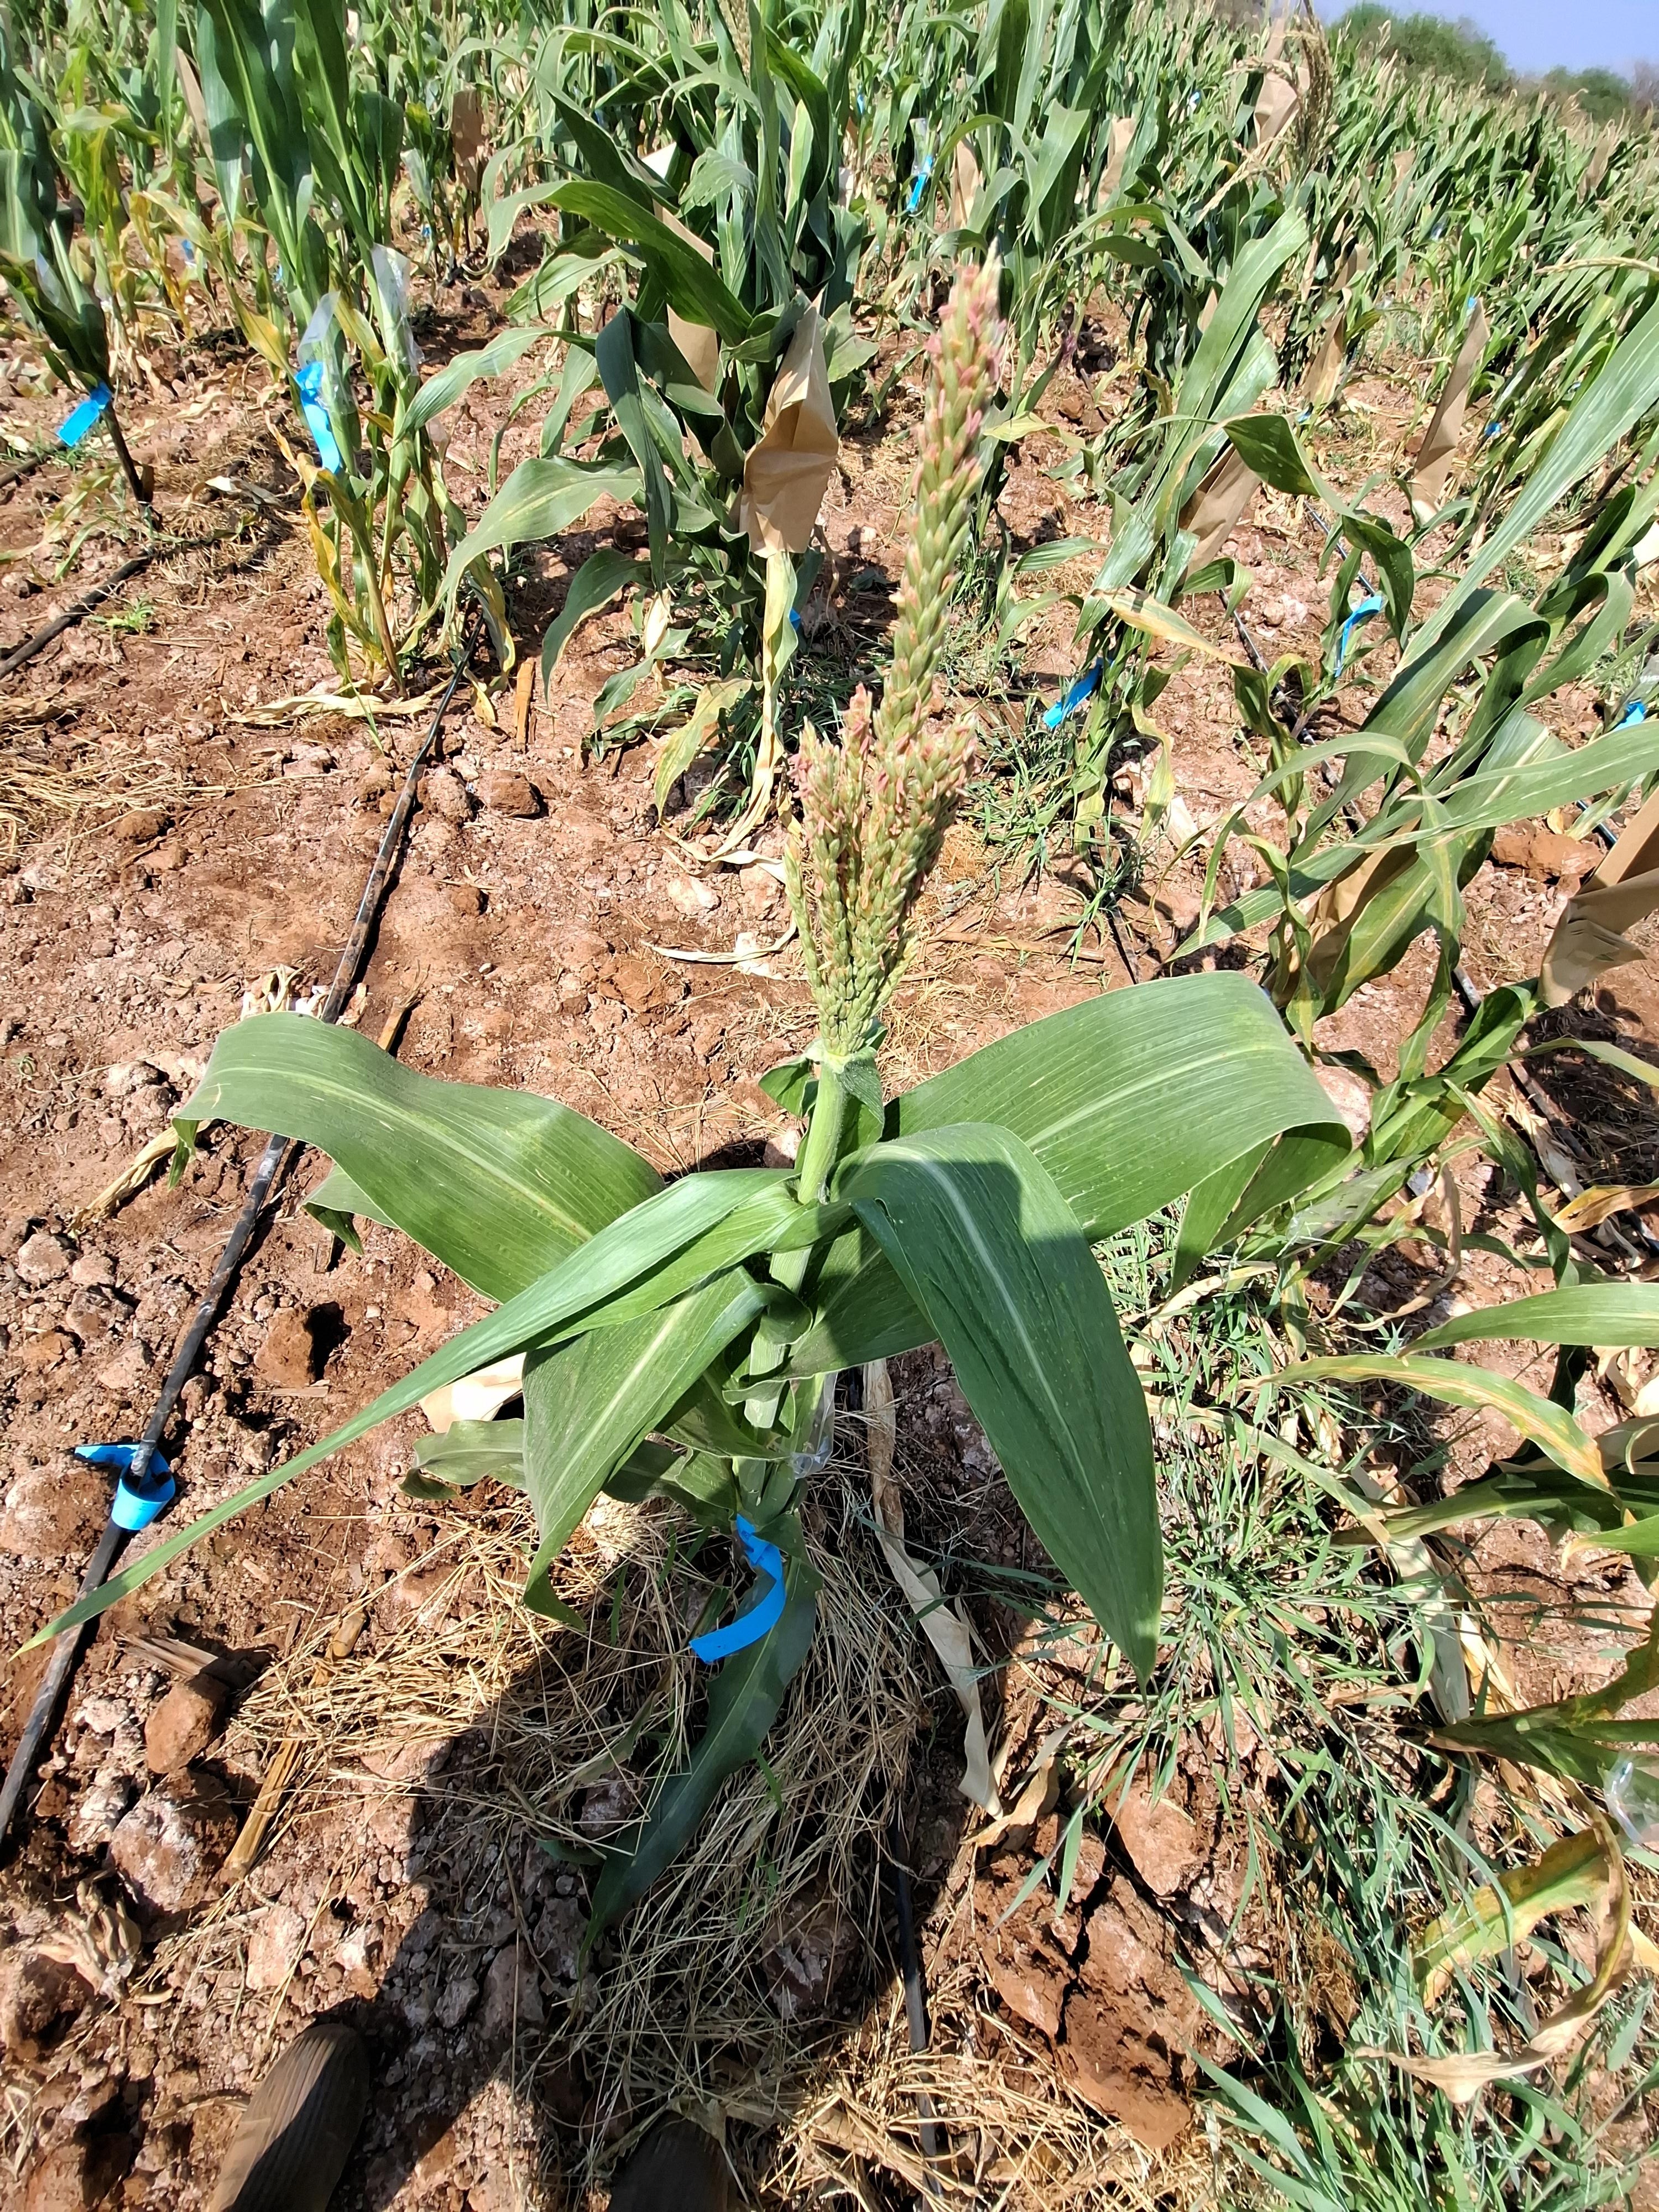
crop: maize
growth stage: flowering
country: Kenya
